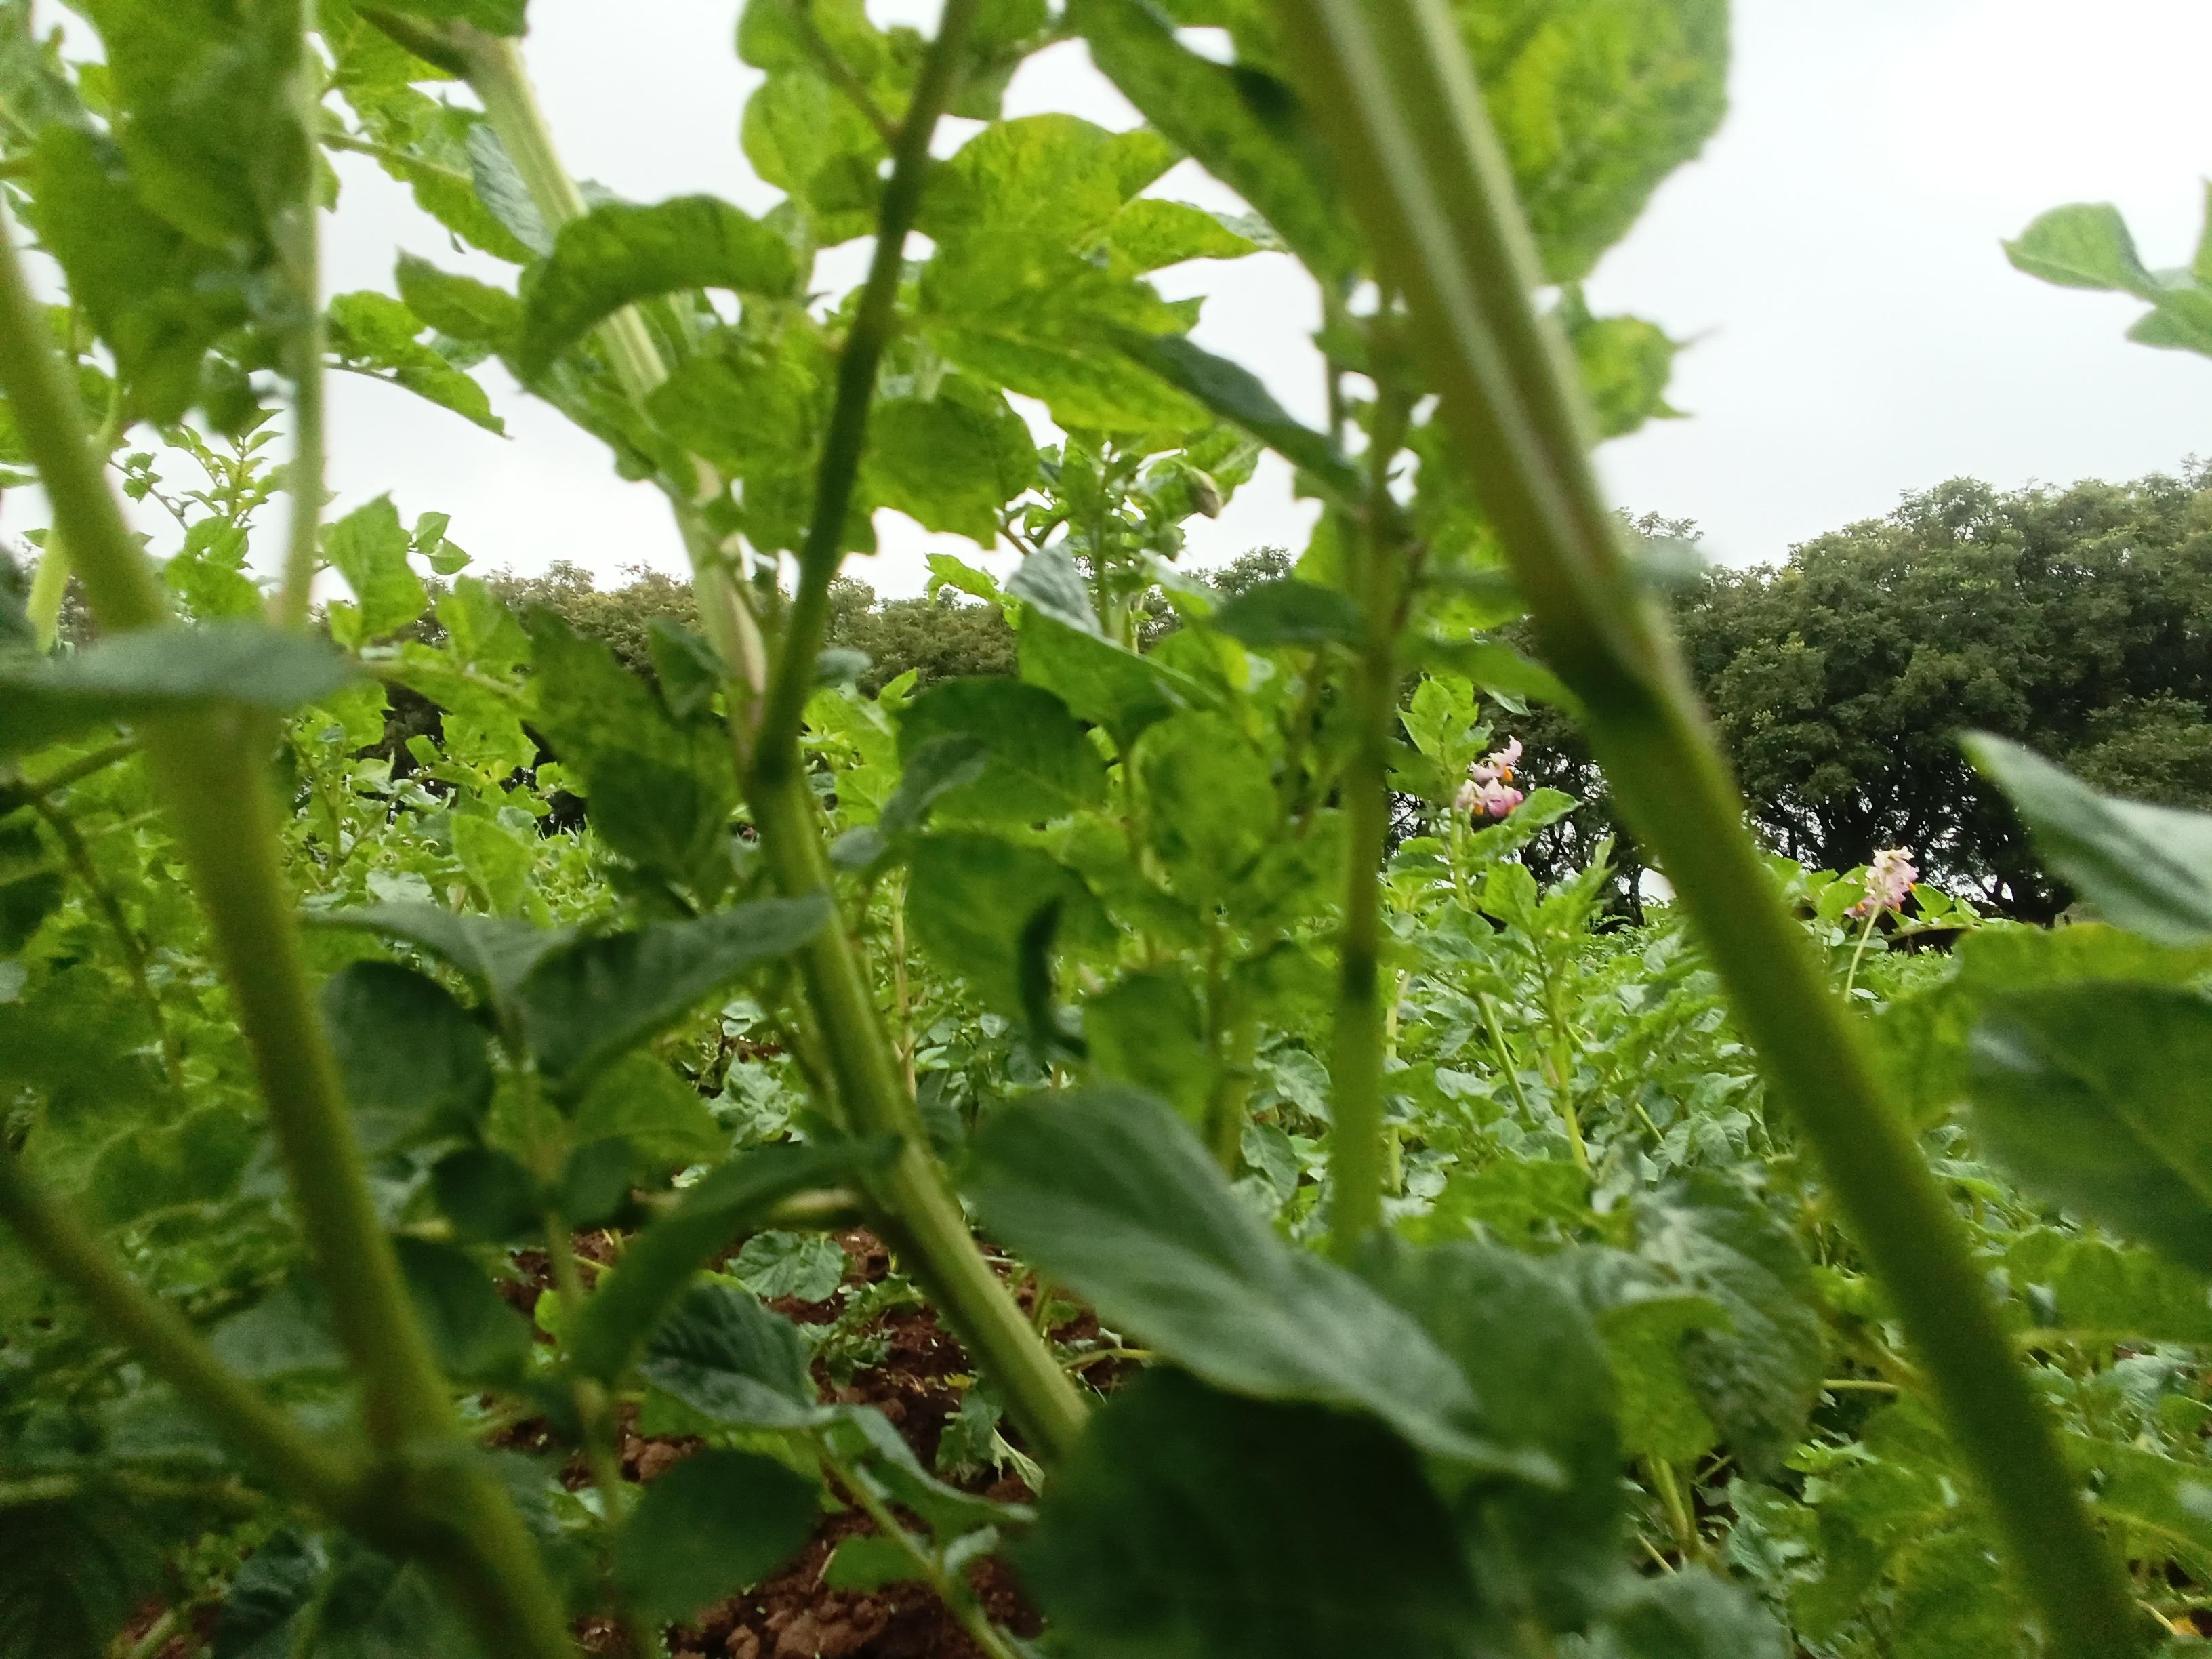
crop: potato
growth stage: flowering
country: Kenya
